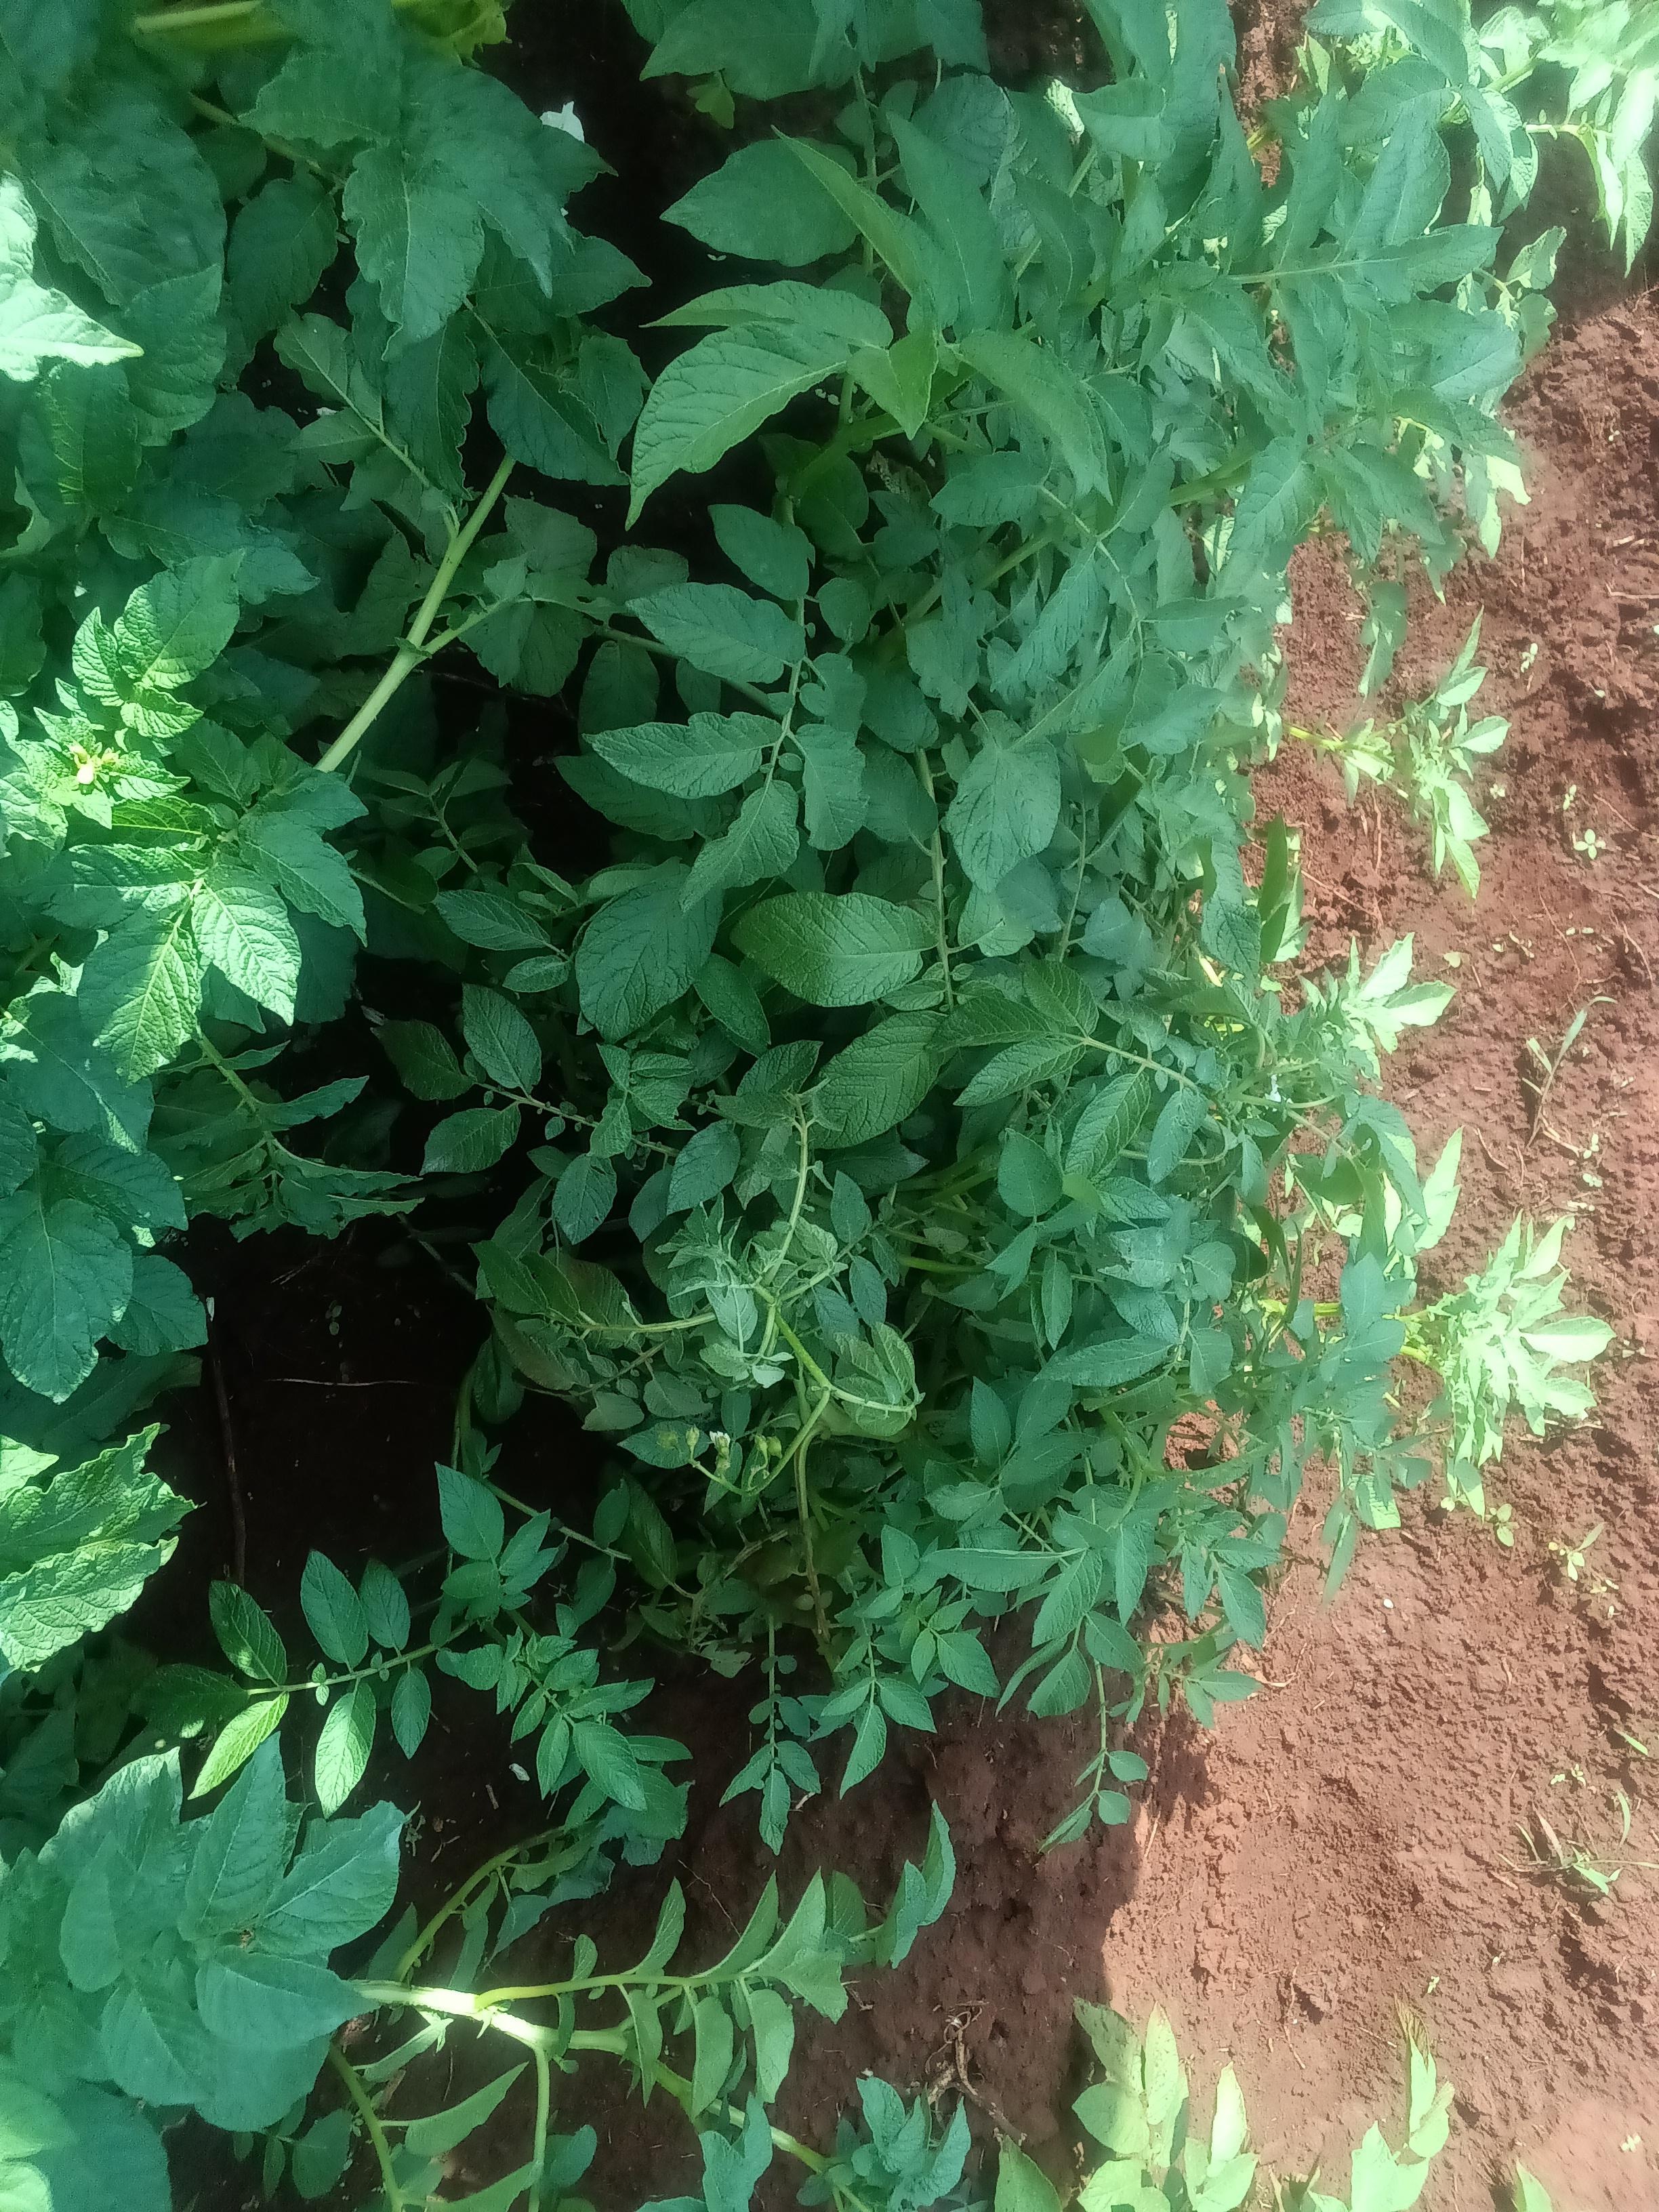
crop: potato
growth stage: flowering
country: Kenya
